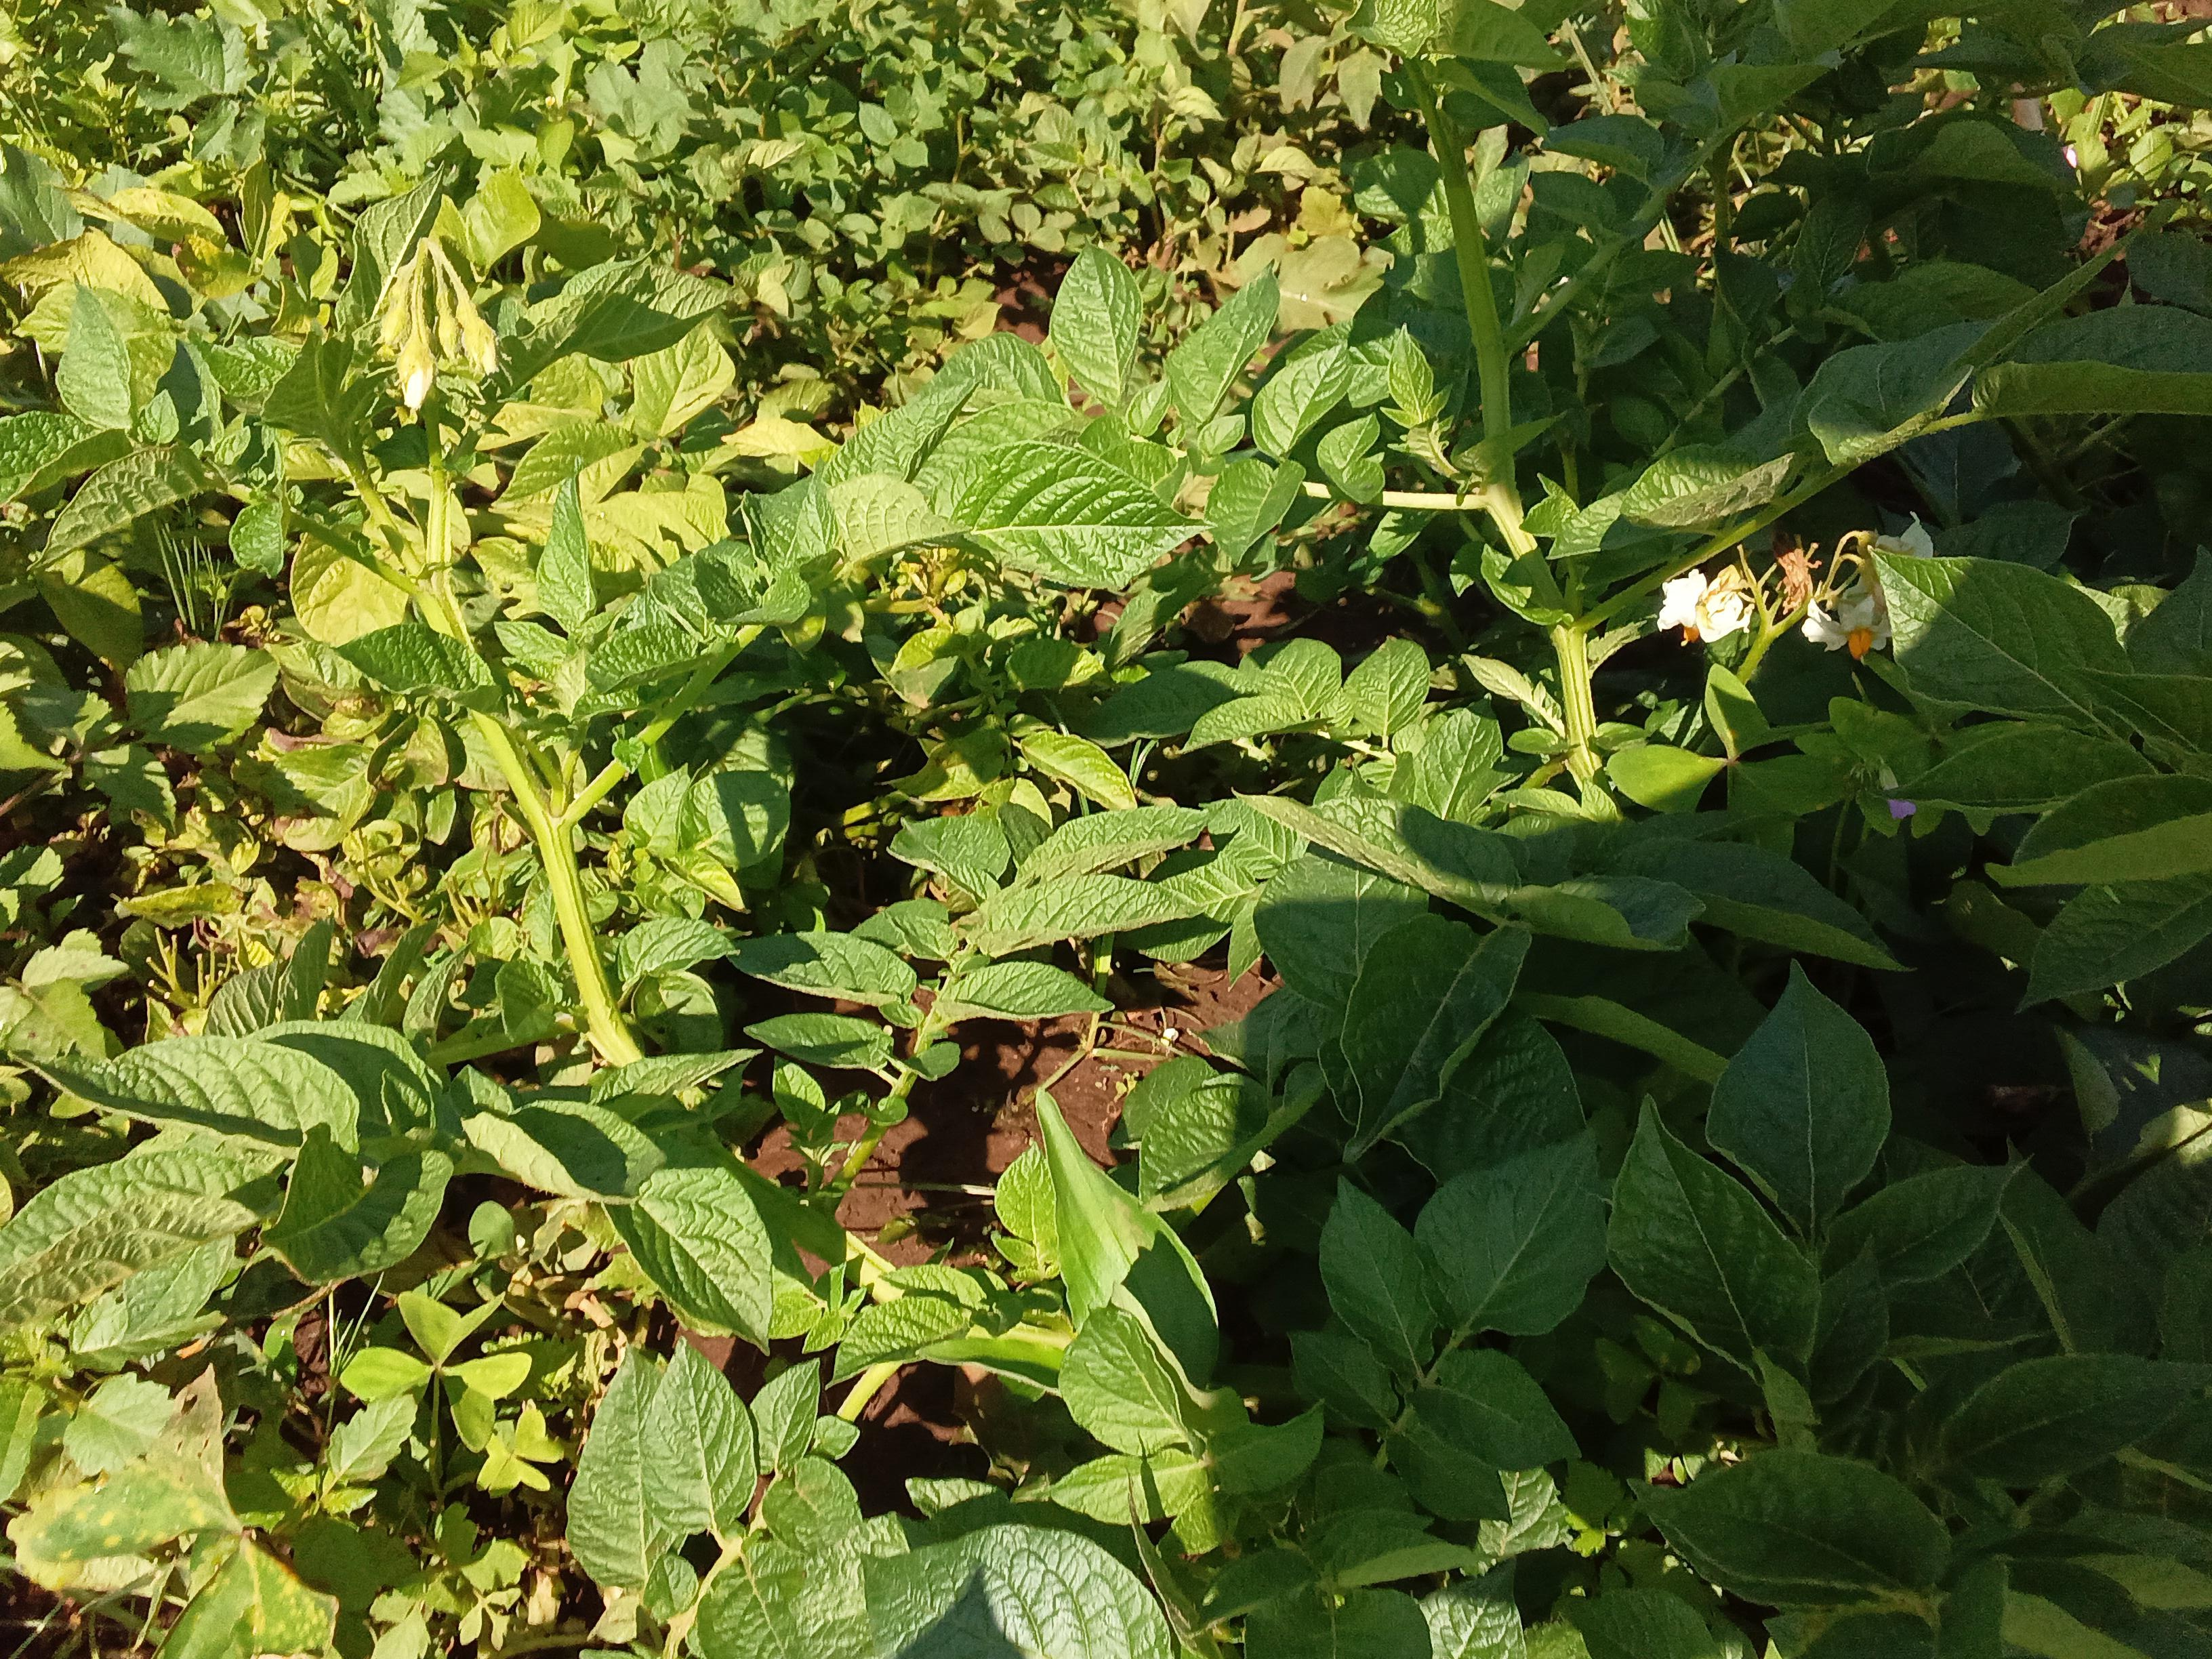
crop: potato
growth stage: flowering
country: Kenya
